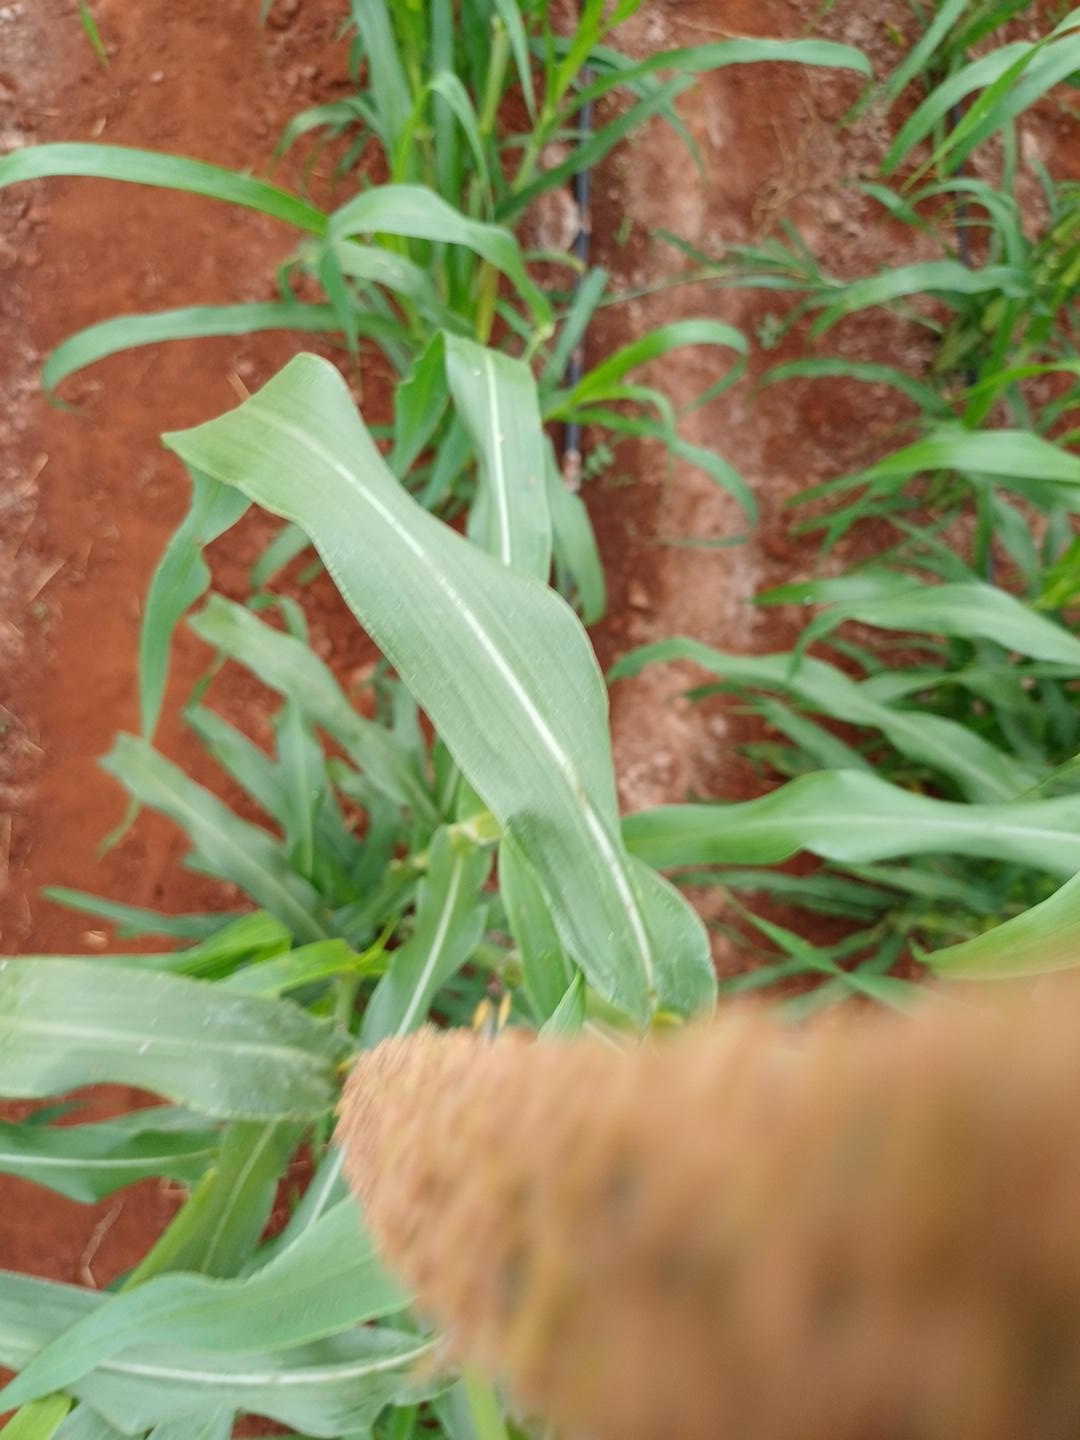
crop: pearl millet
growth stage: flowering
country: Kenya
